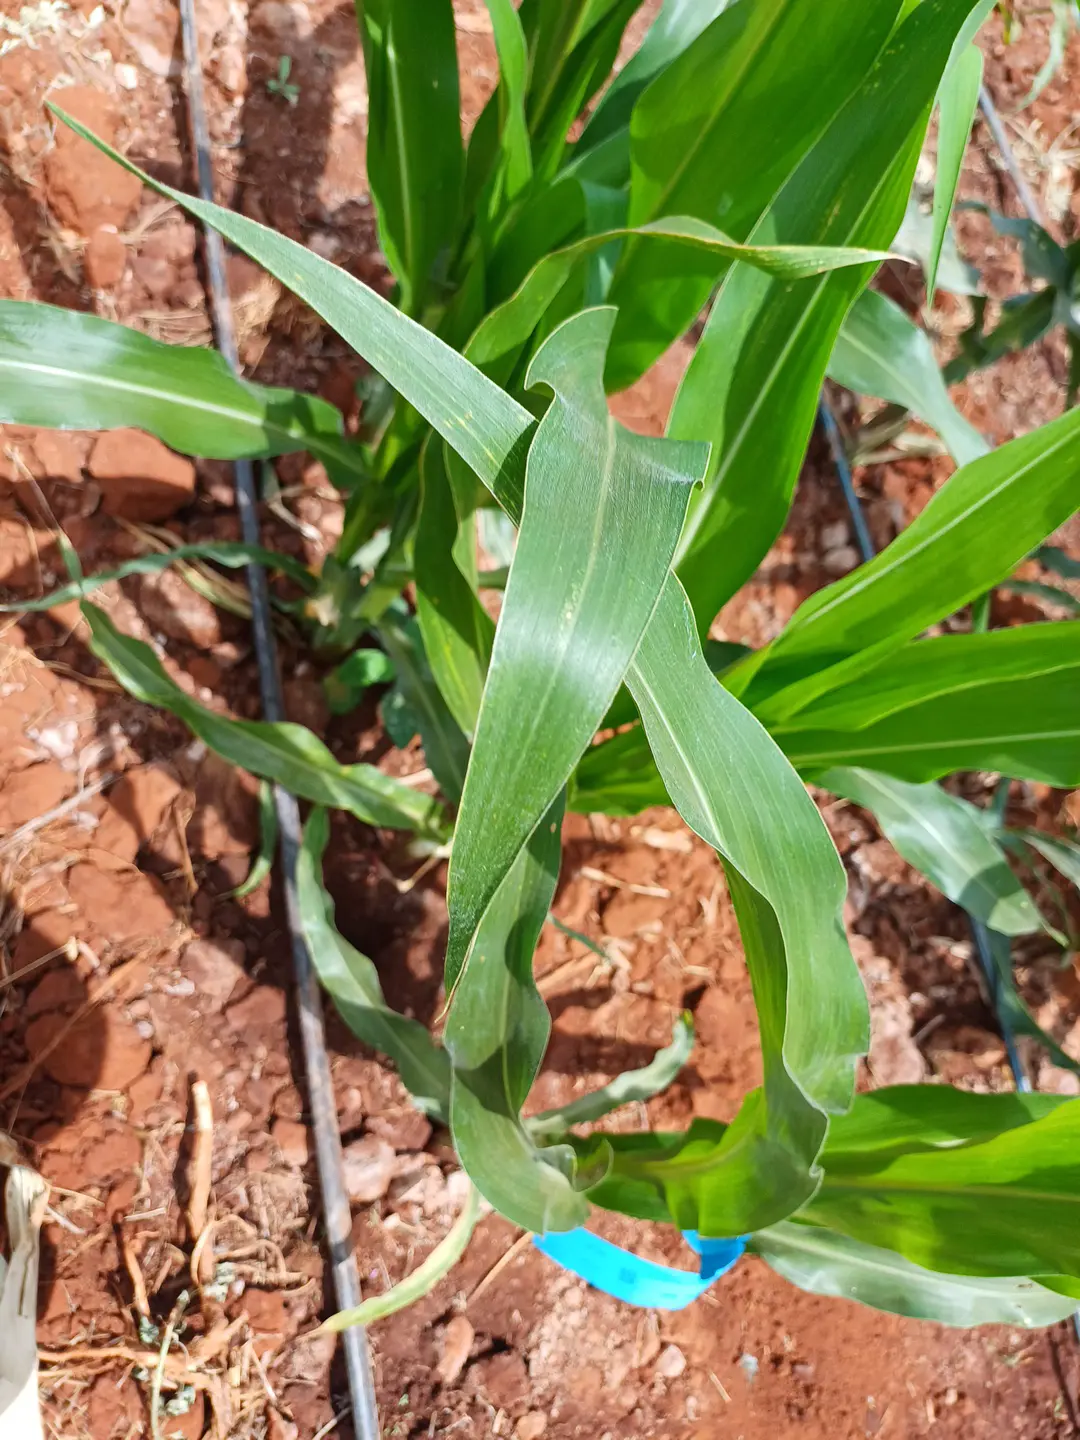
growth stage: vegetative
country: Kenya
